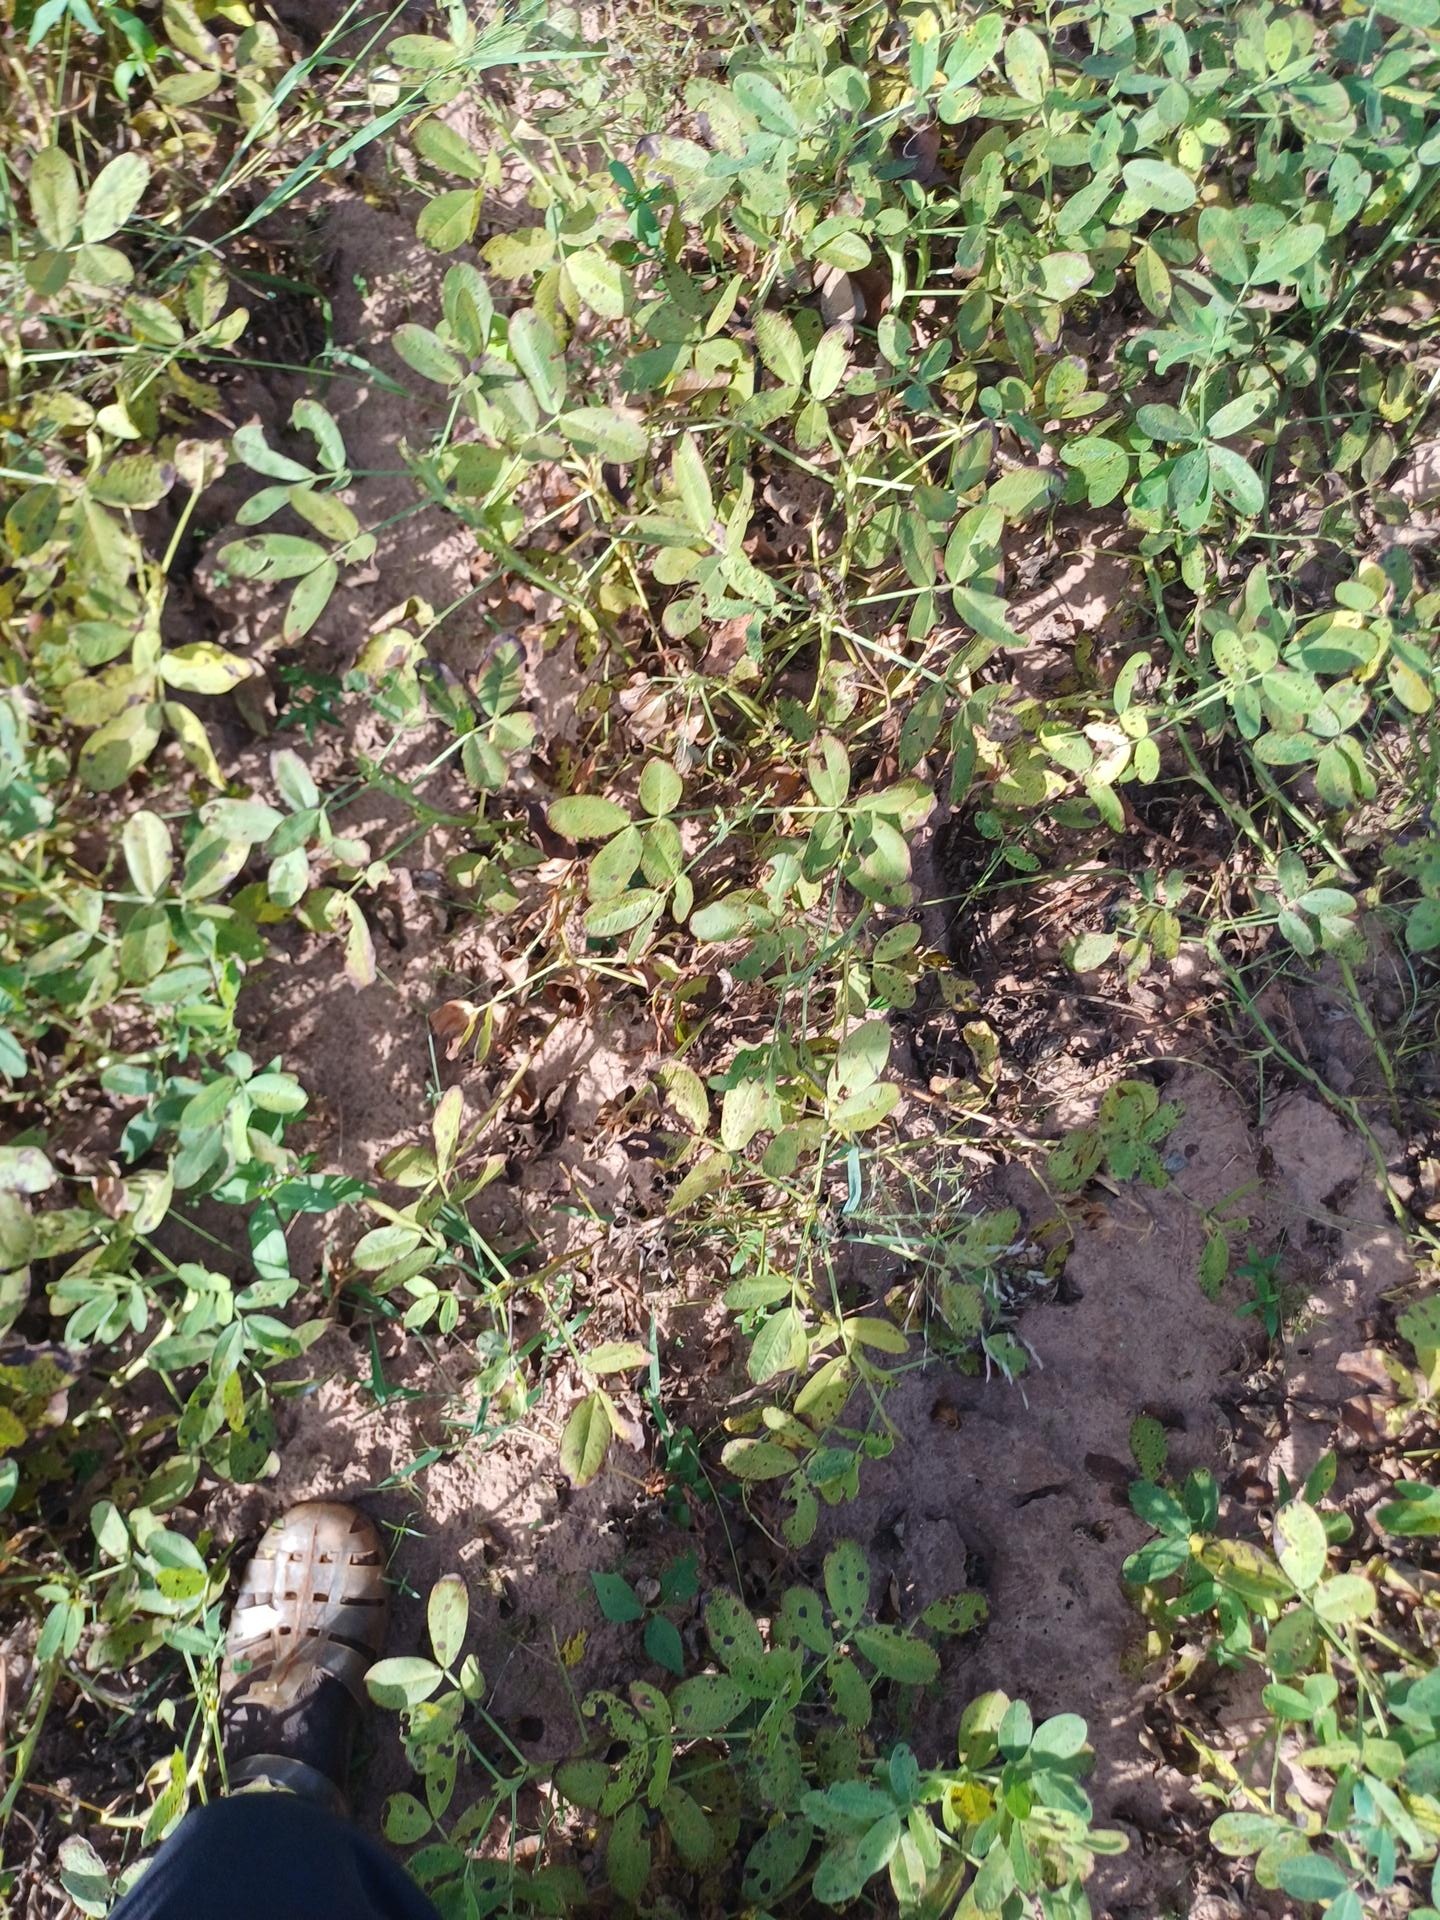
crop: groundnut
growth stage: flowering
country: Senegal
